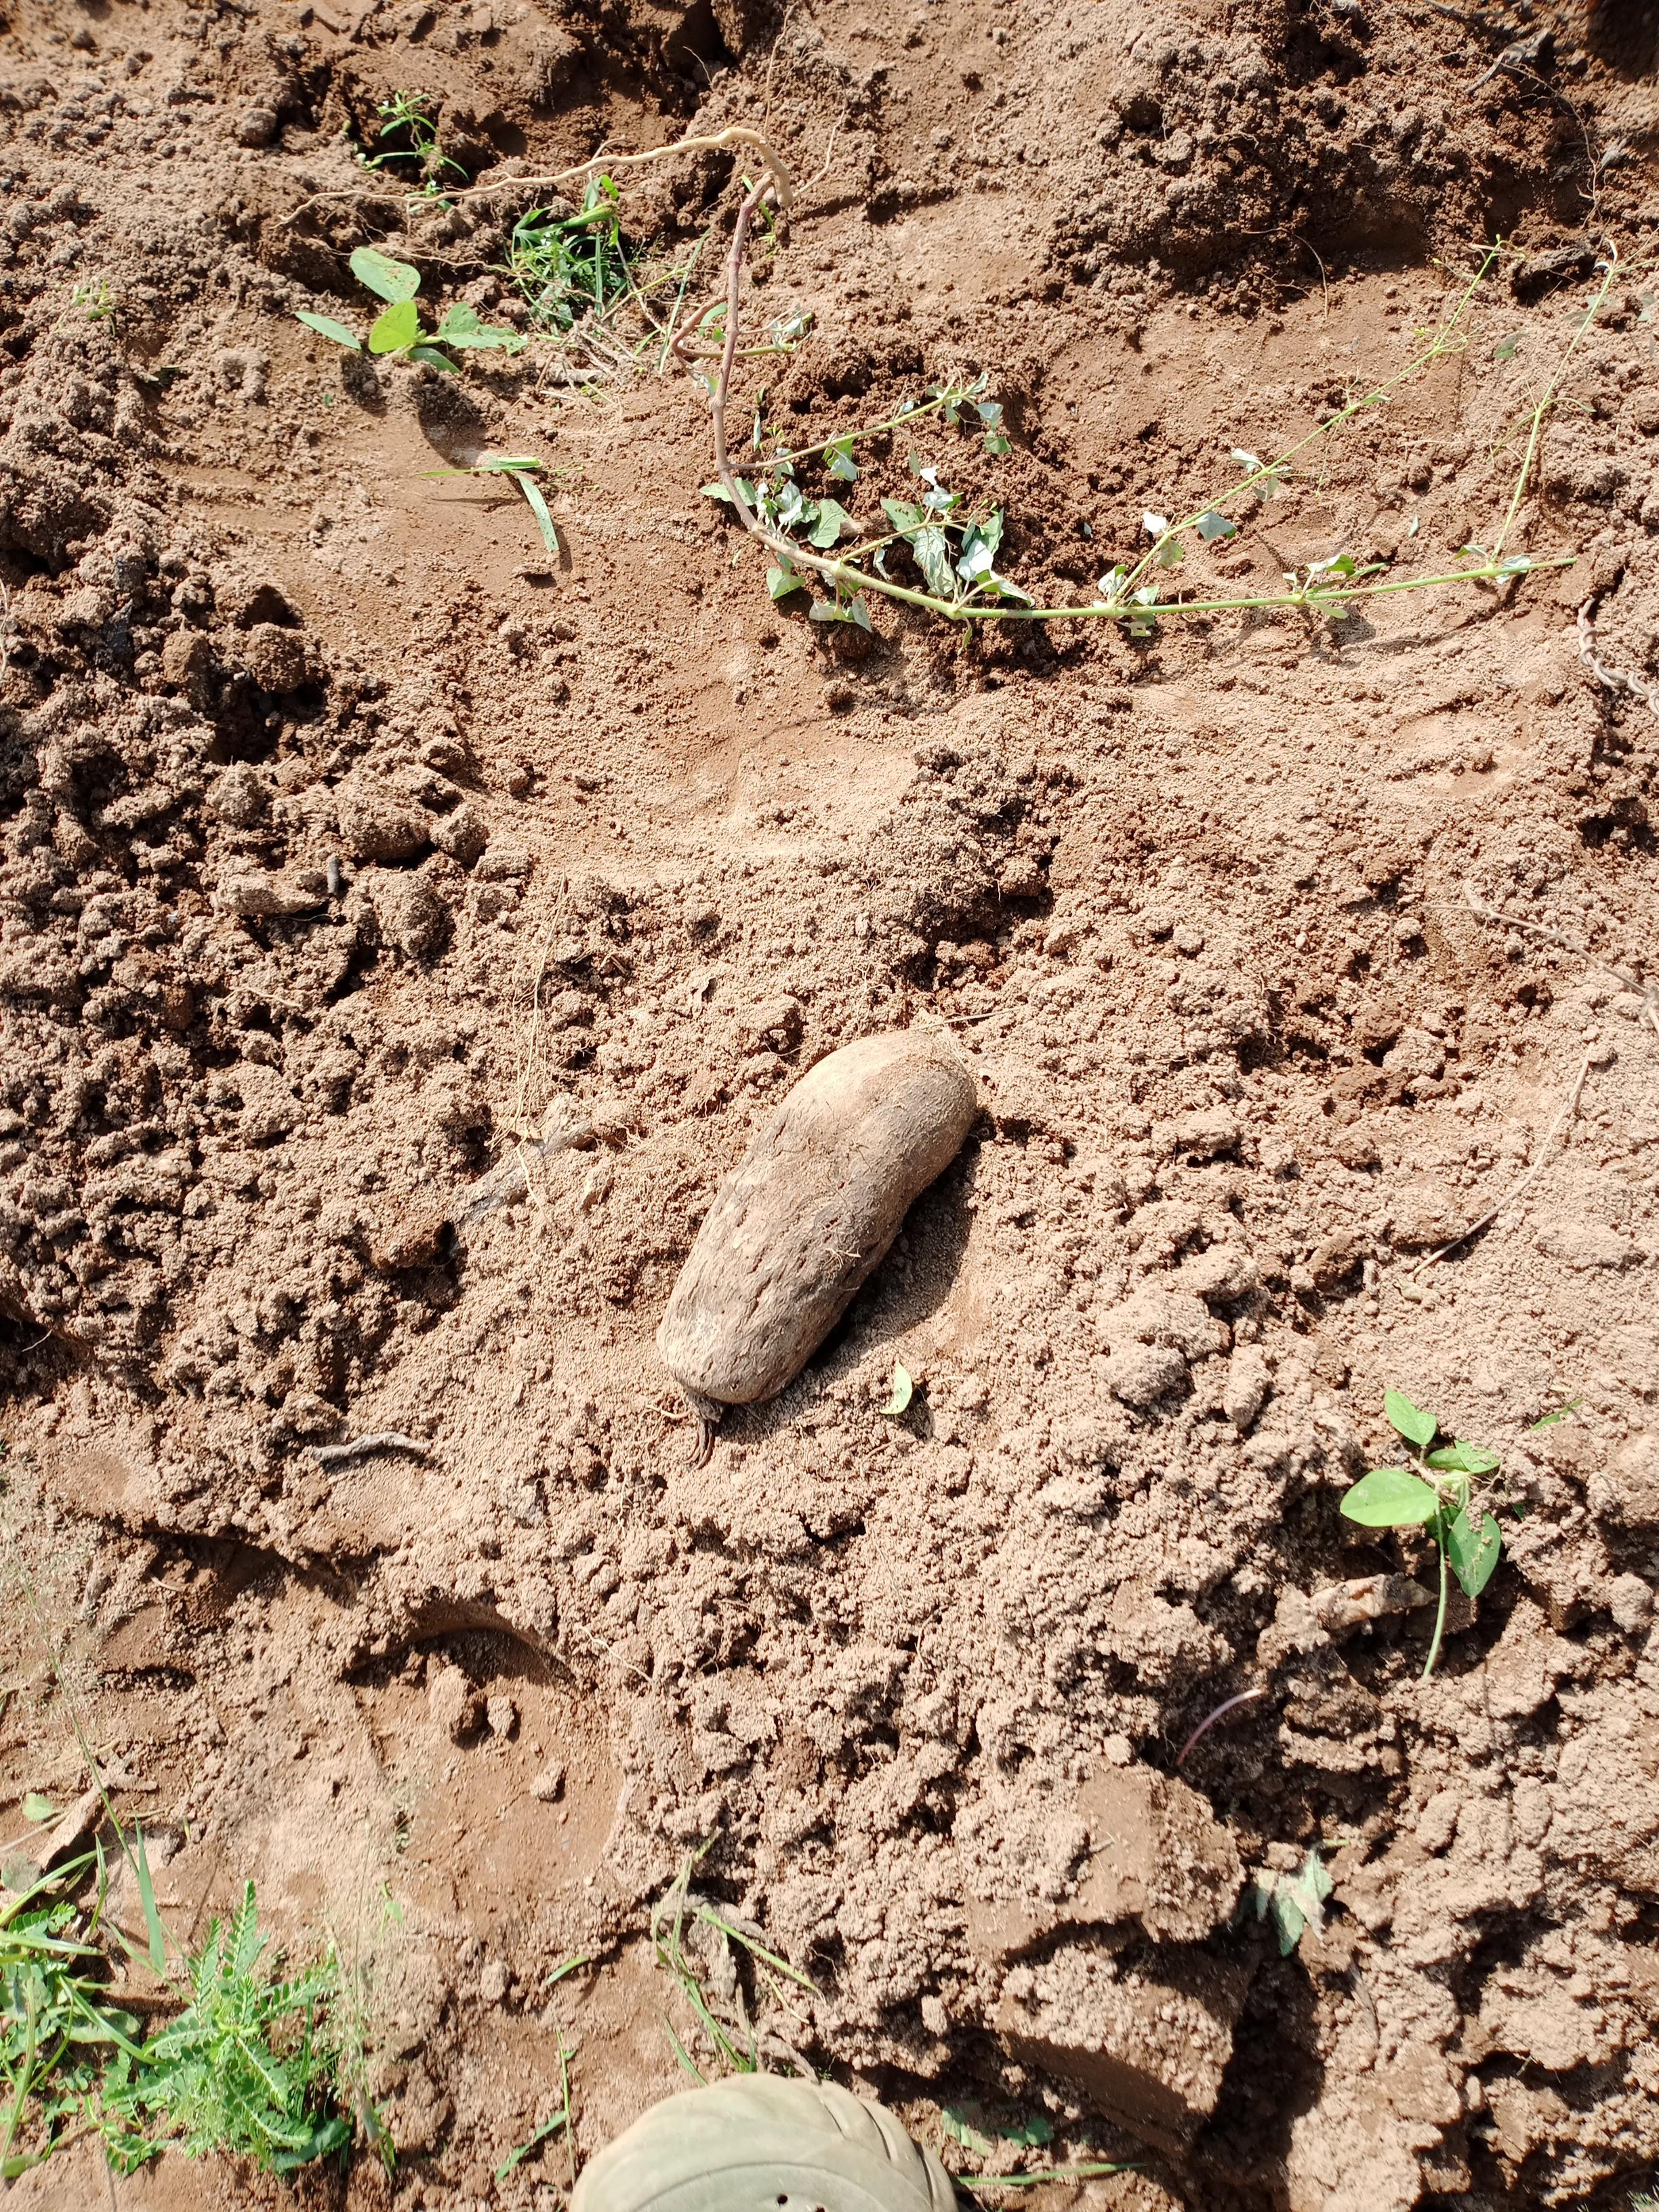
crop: yam
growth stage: harvest
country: Nigeria
